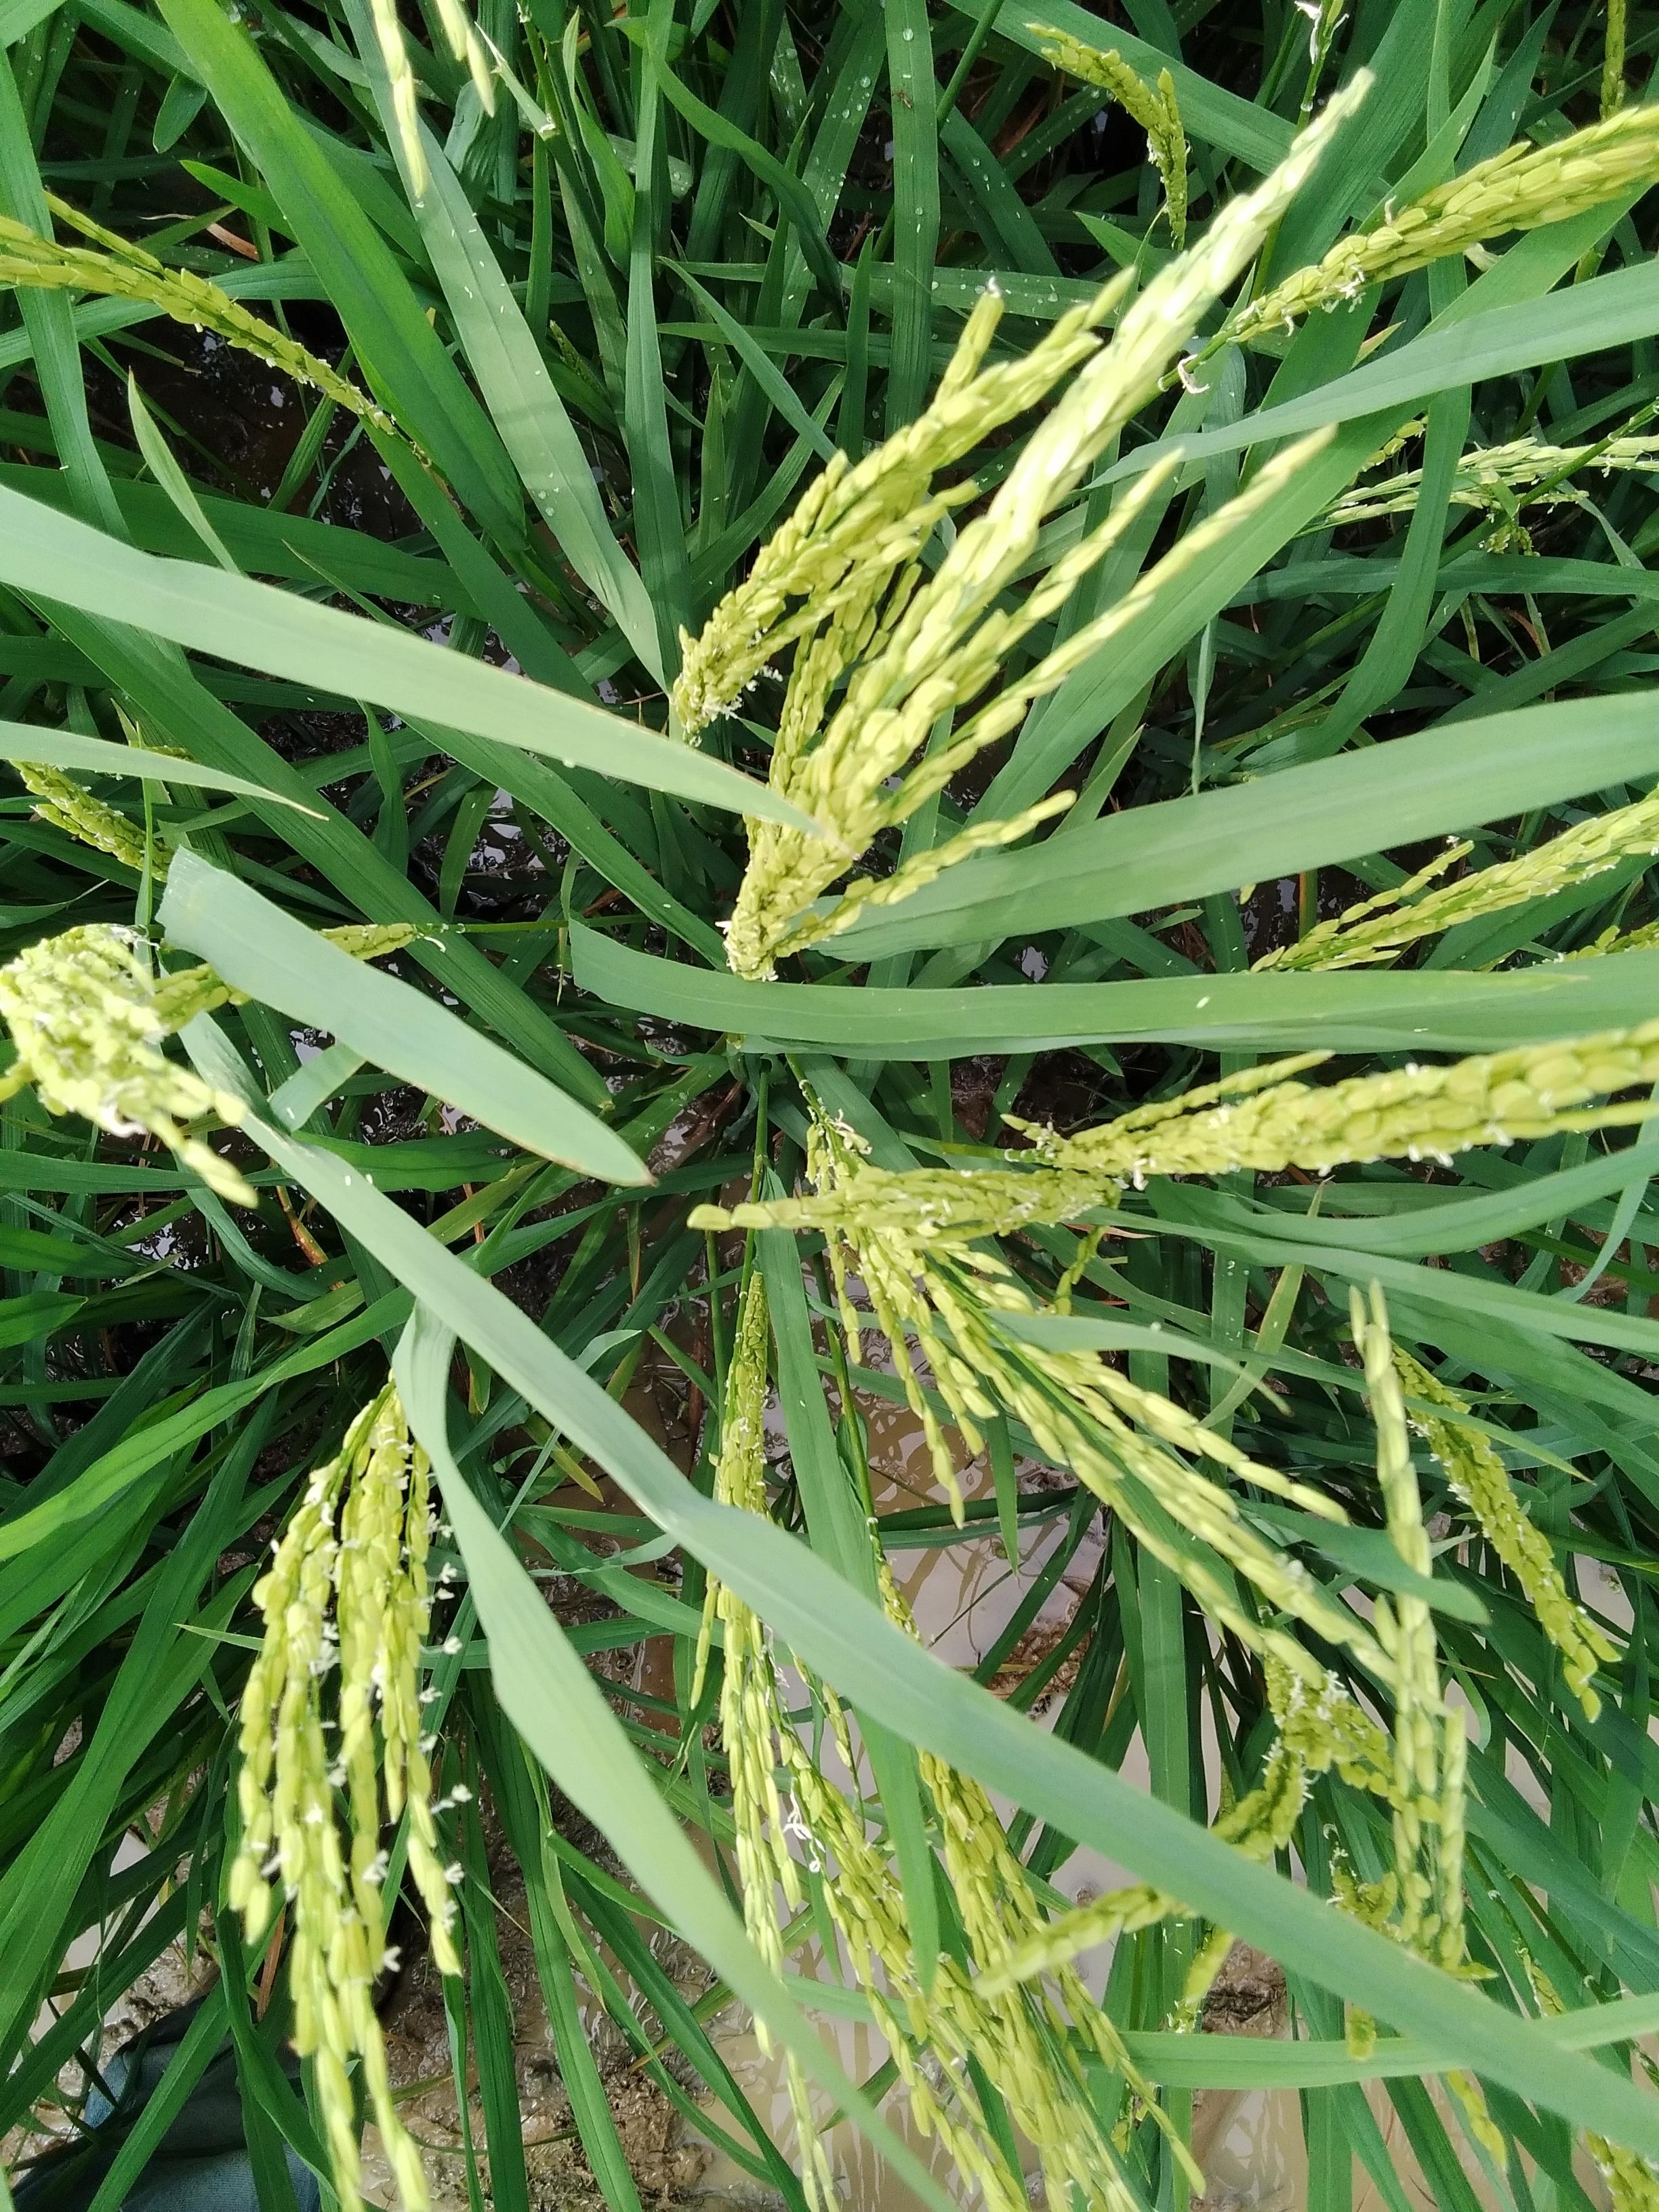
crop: rice
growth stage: flowering
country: Nigeria
